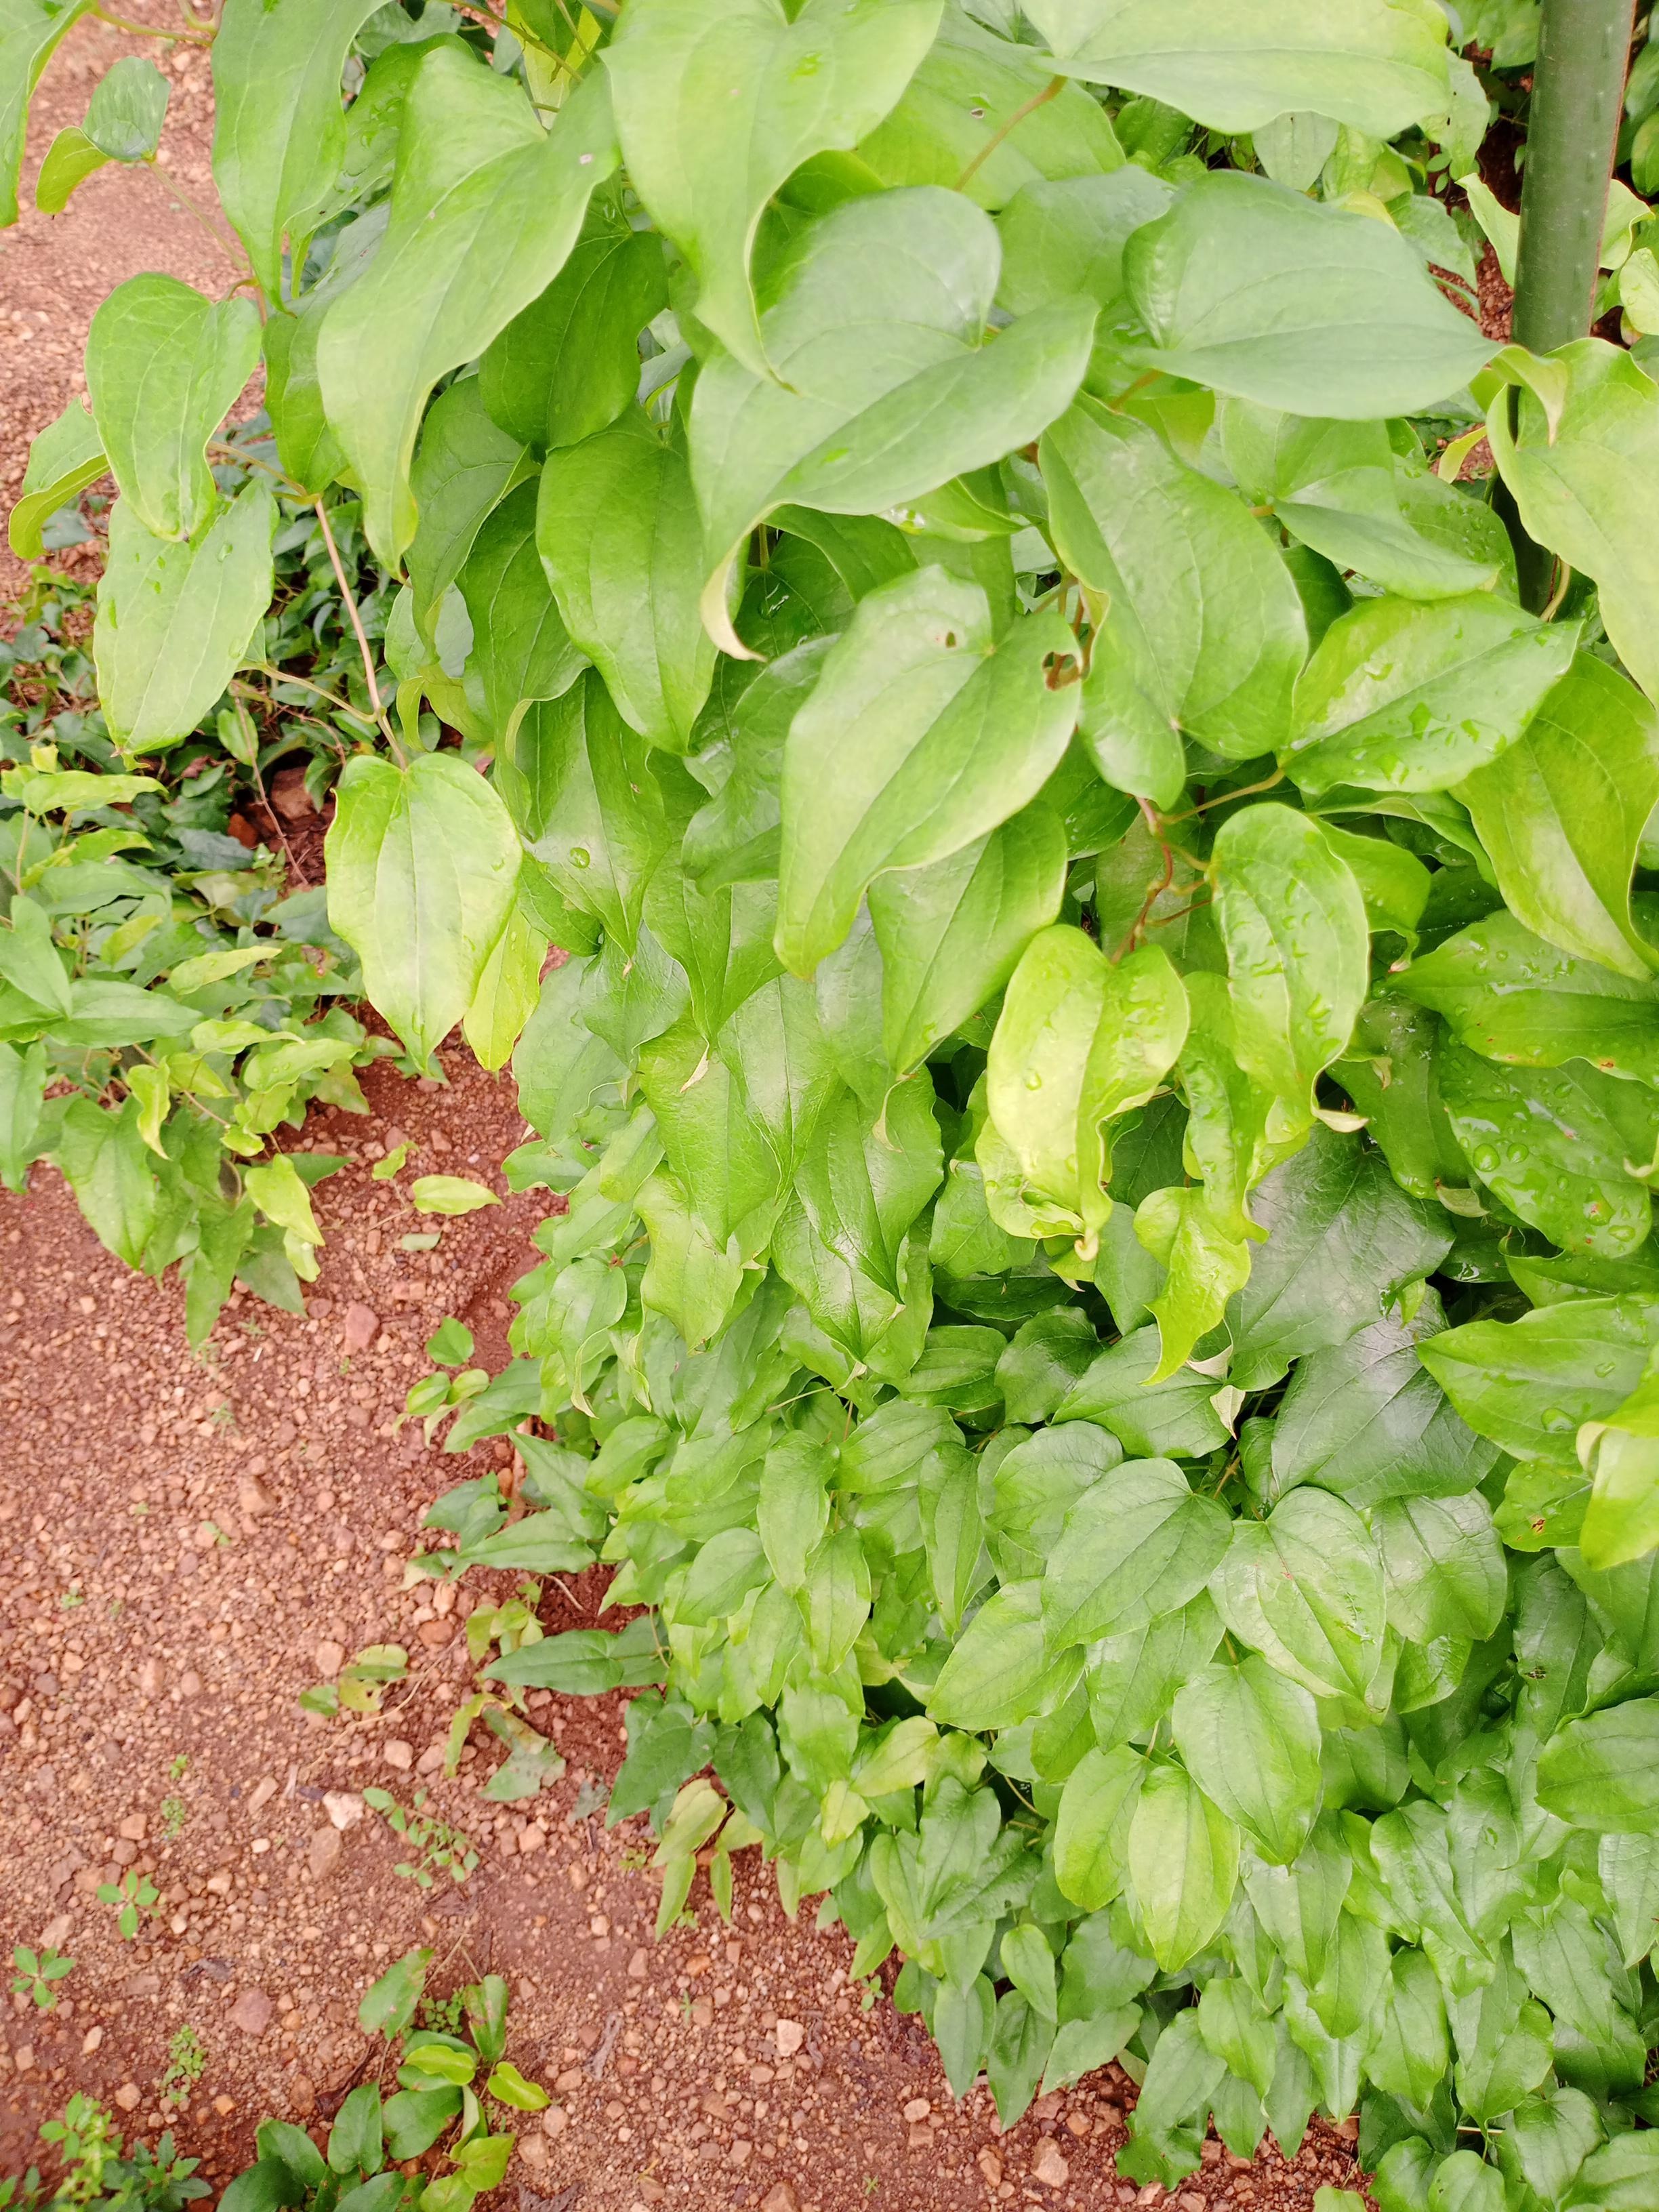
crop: yam
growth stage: vegetative
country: Nigeria
